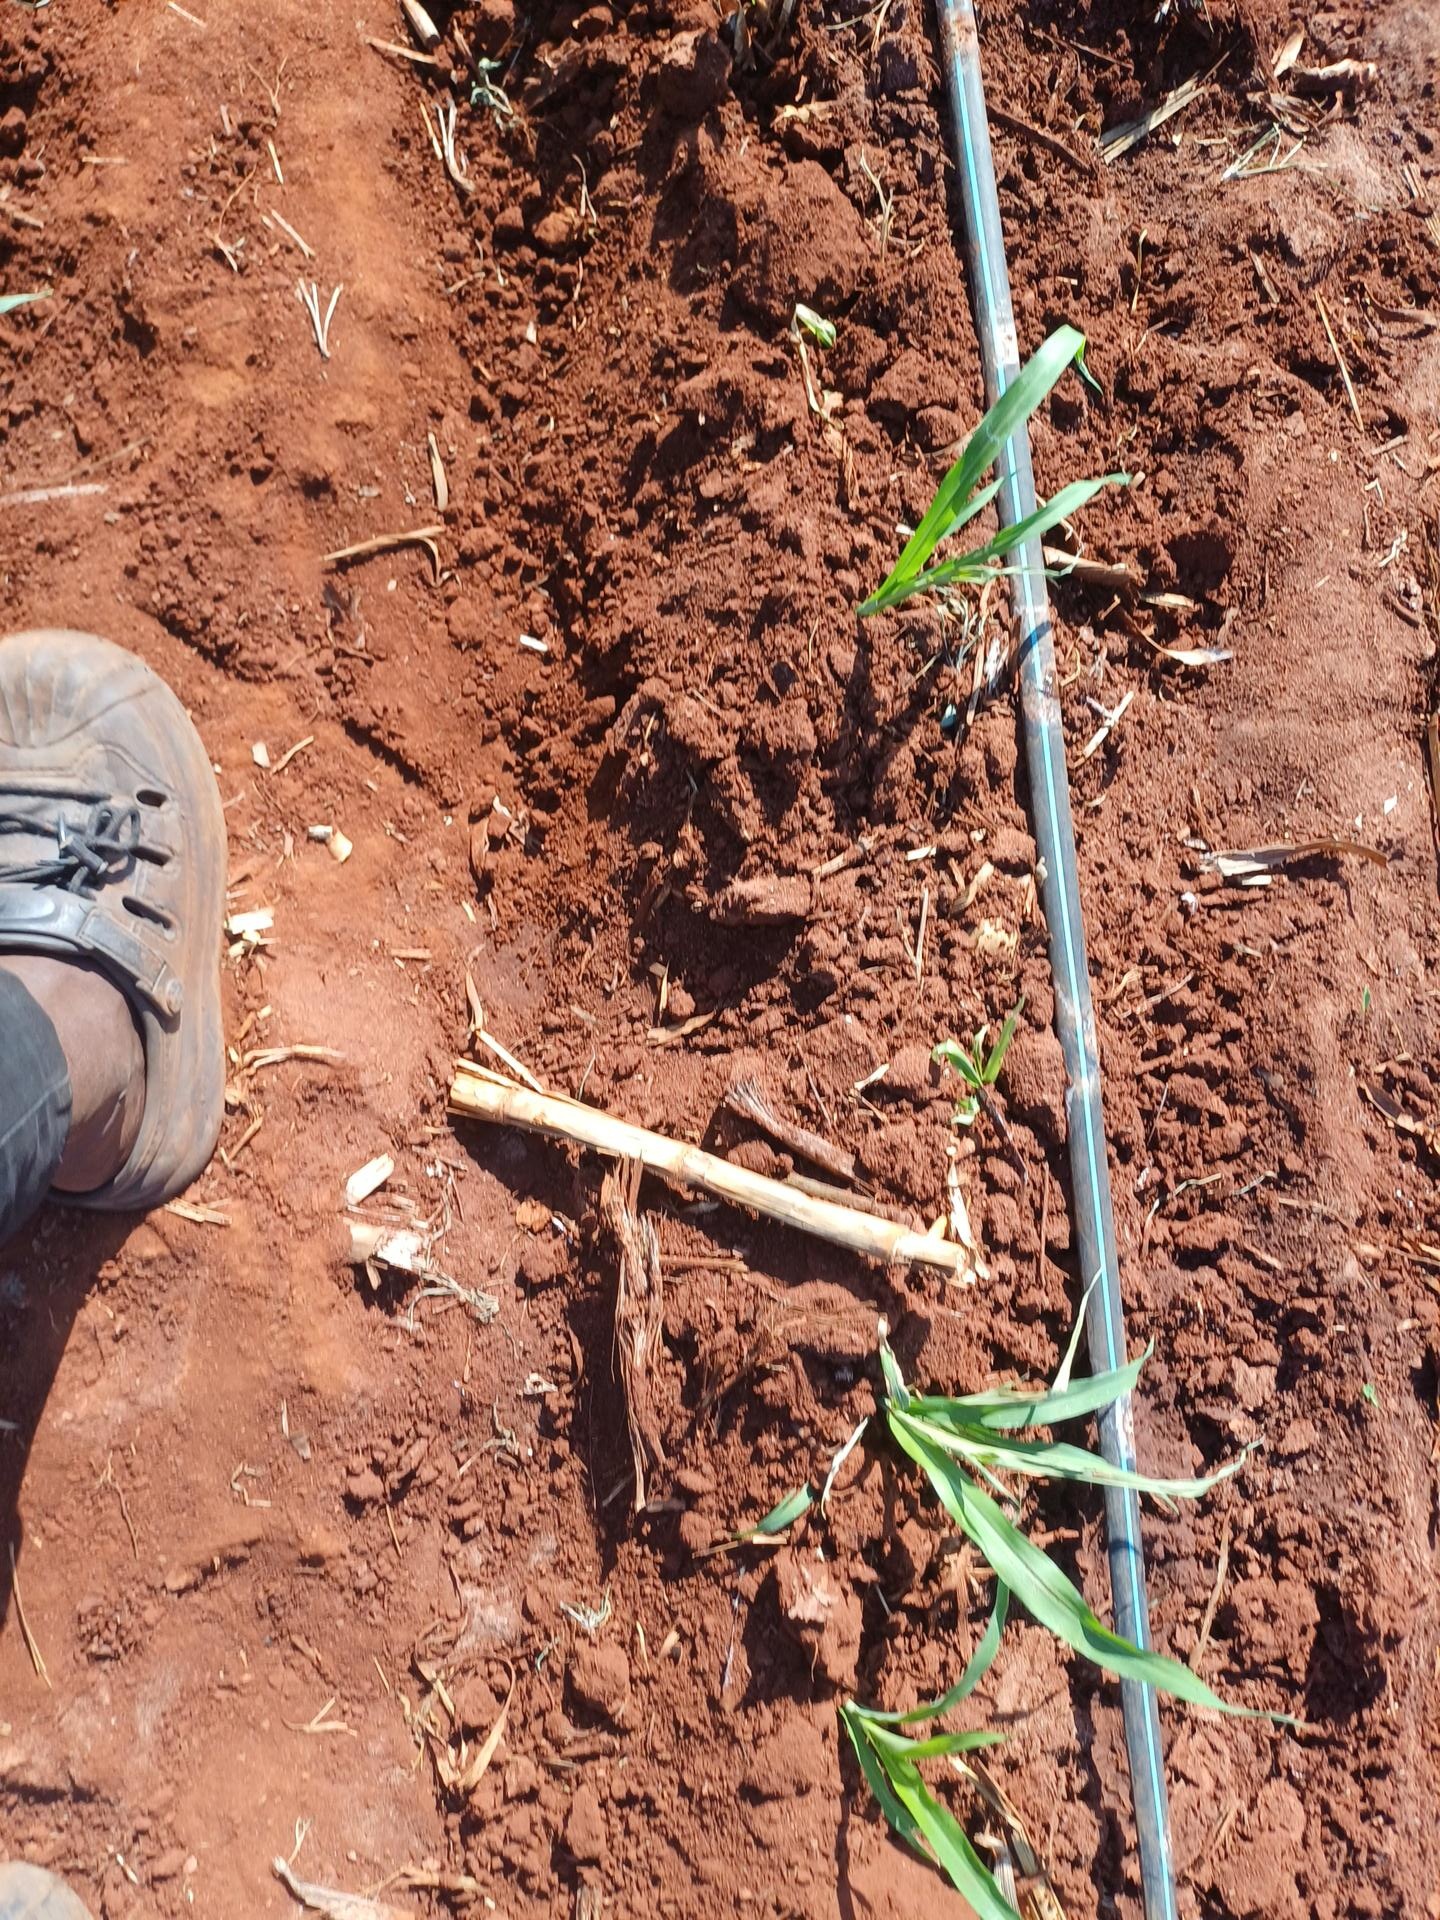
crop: sorghum
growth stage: vegetative
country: Kenya
